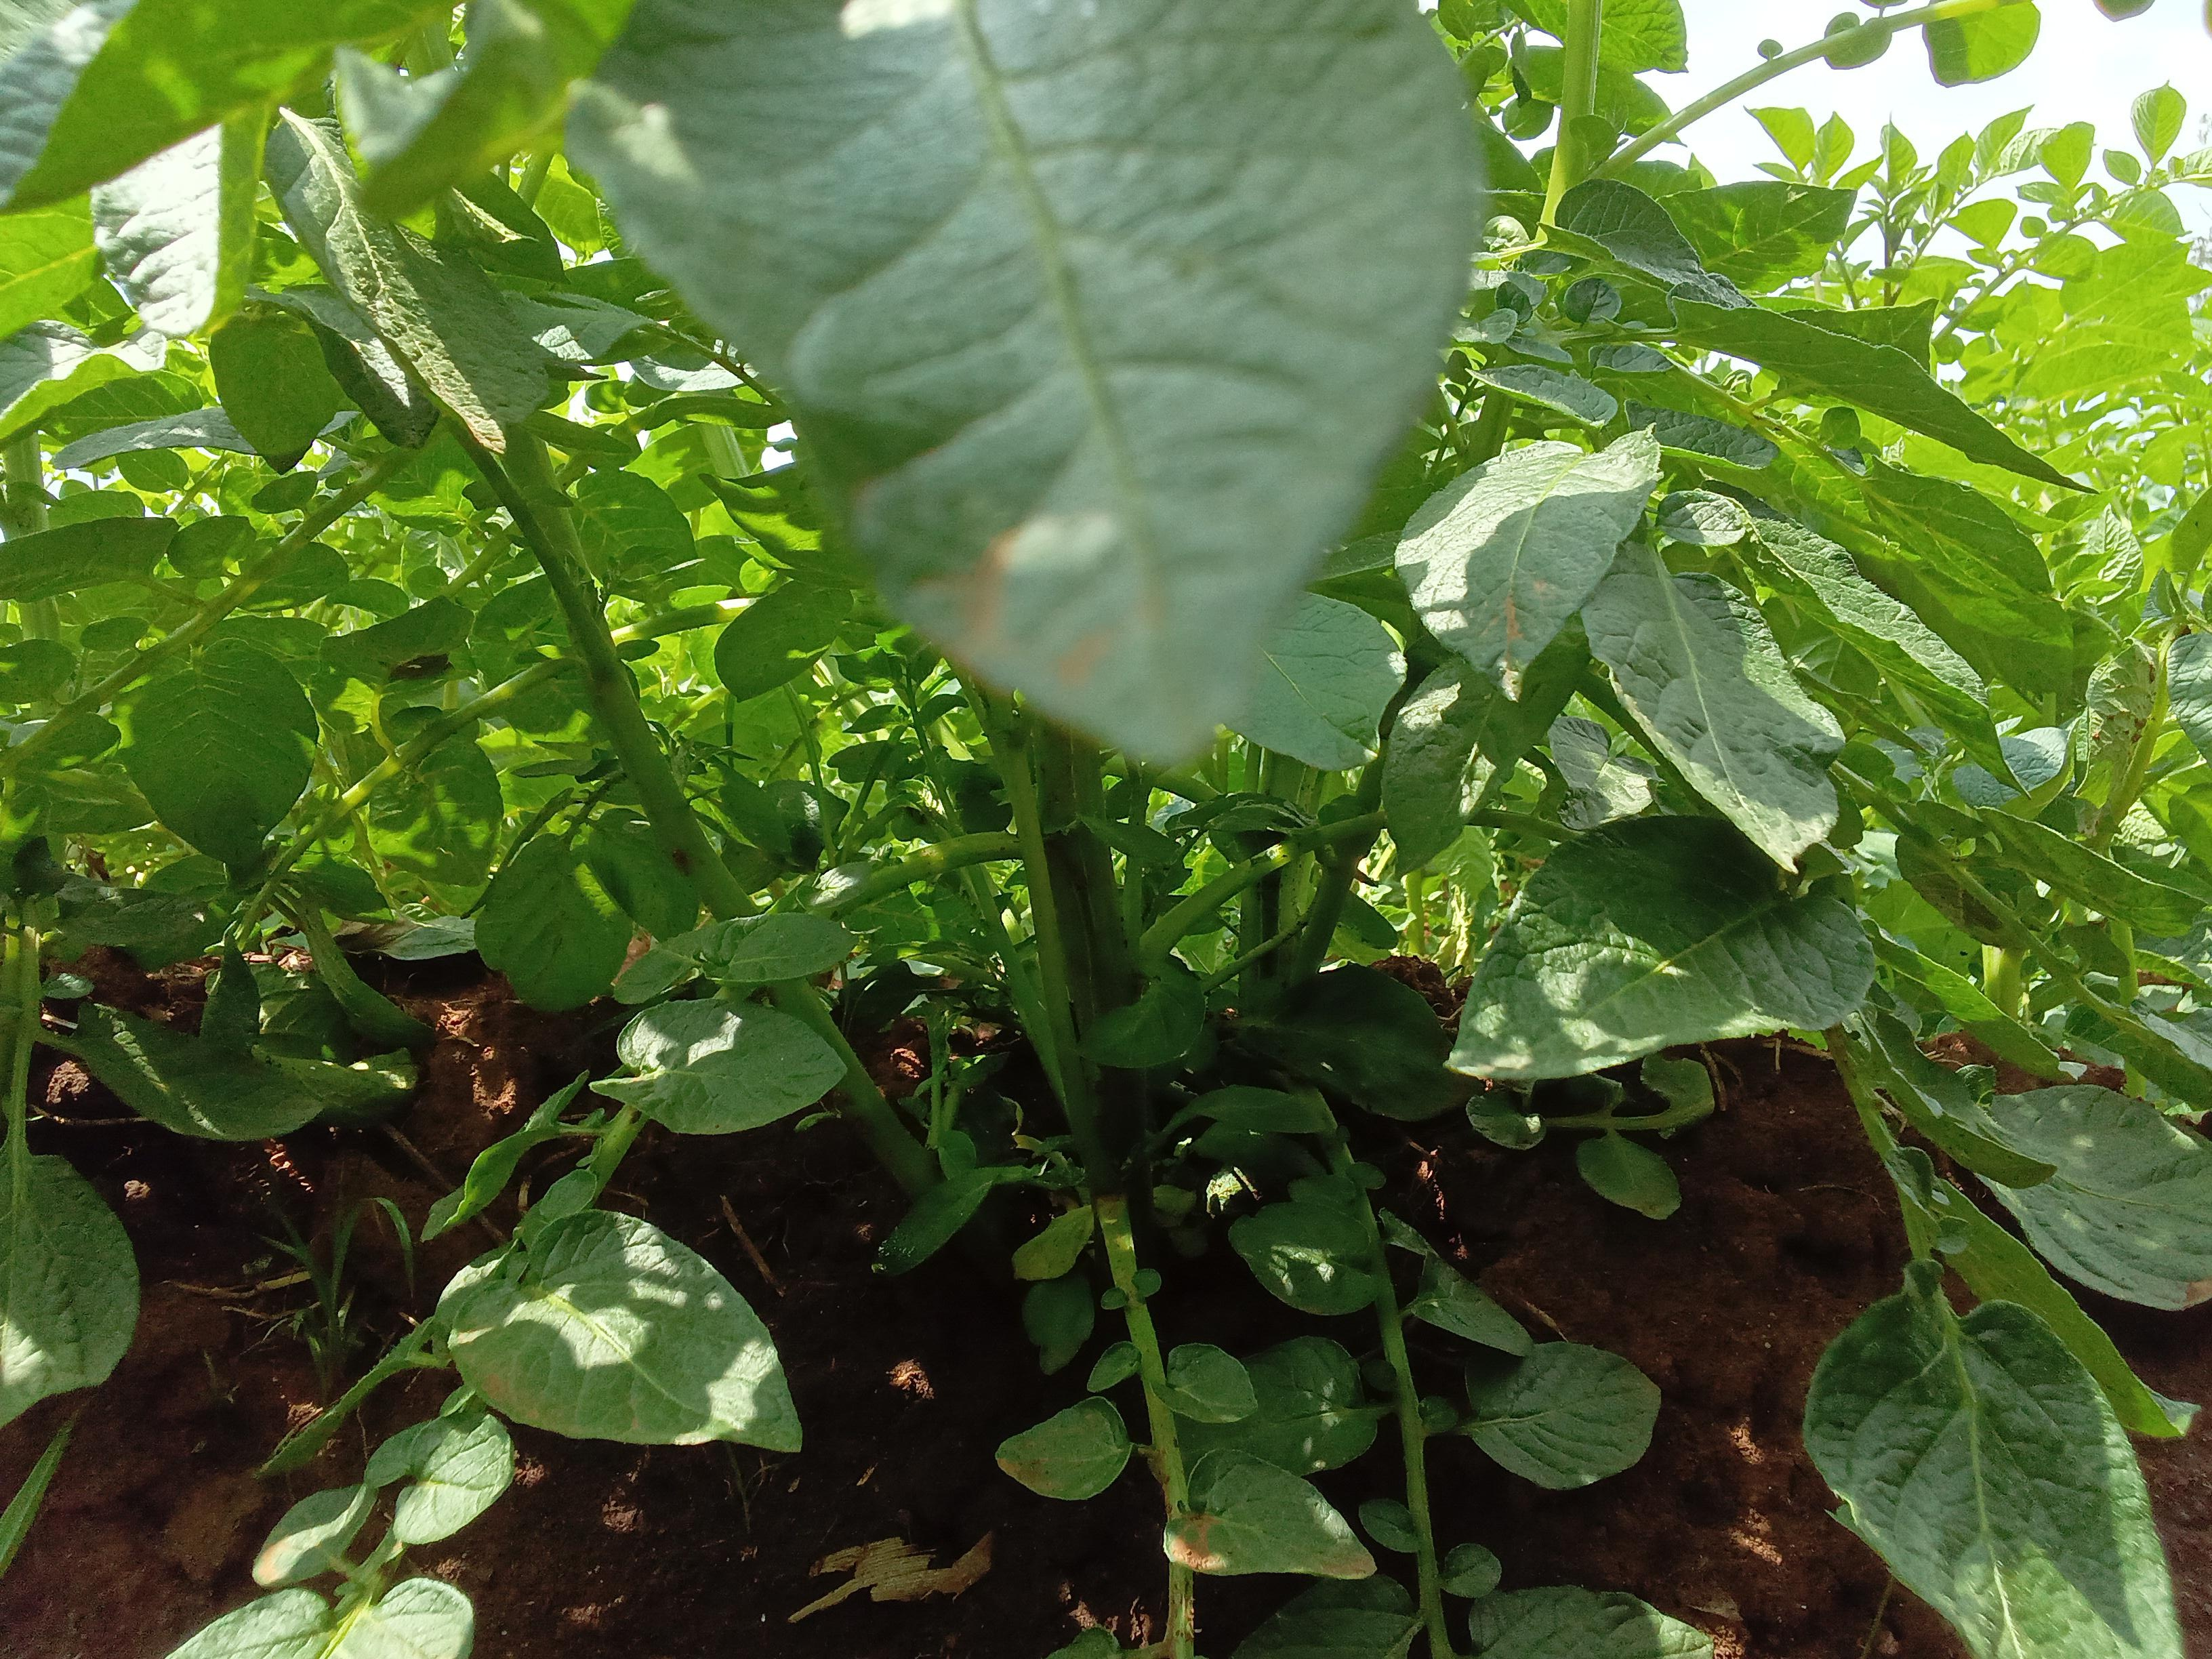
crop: potato
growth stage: vegetative
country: Kenya
